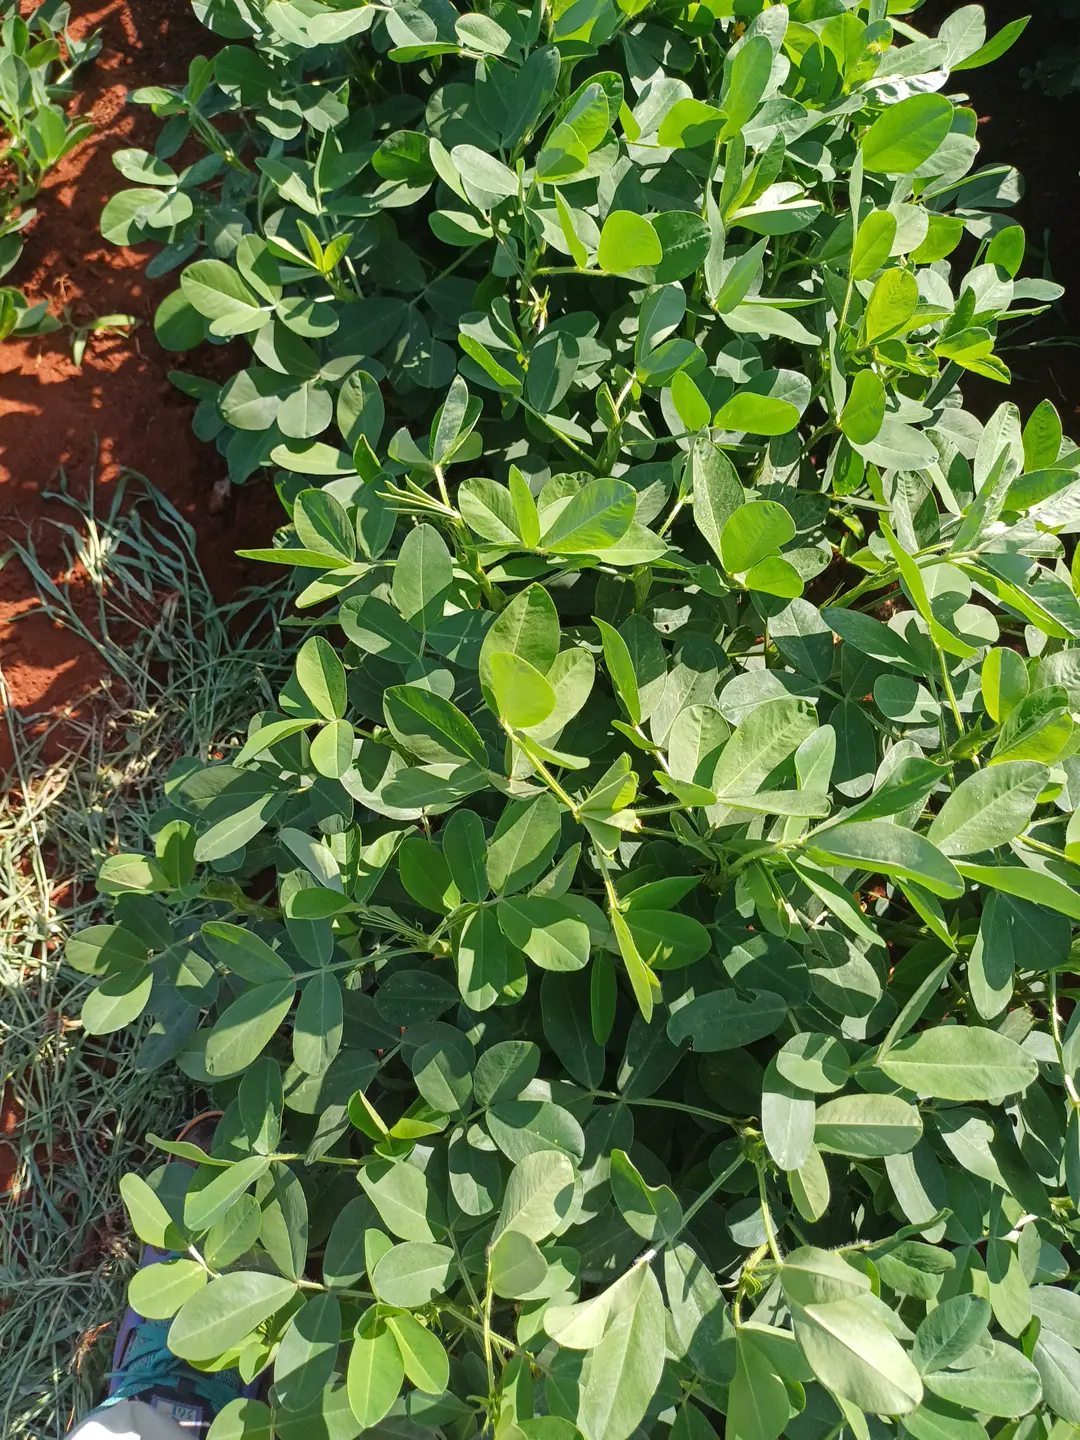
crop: groundnut
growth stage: flowering
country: Kenya
